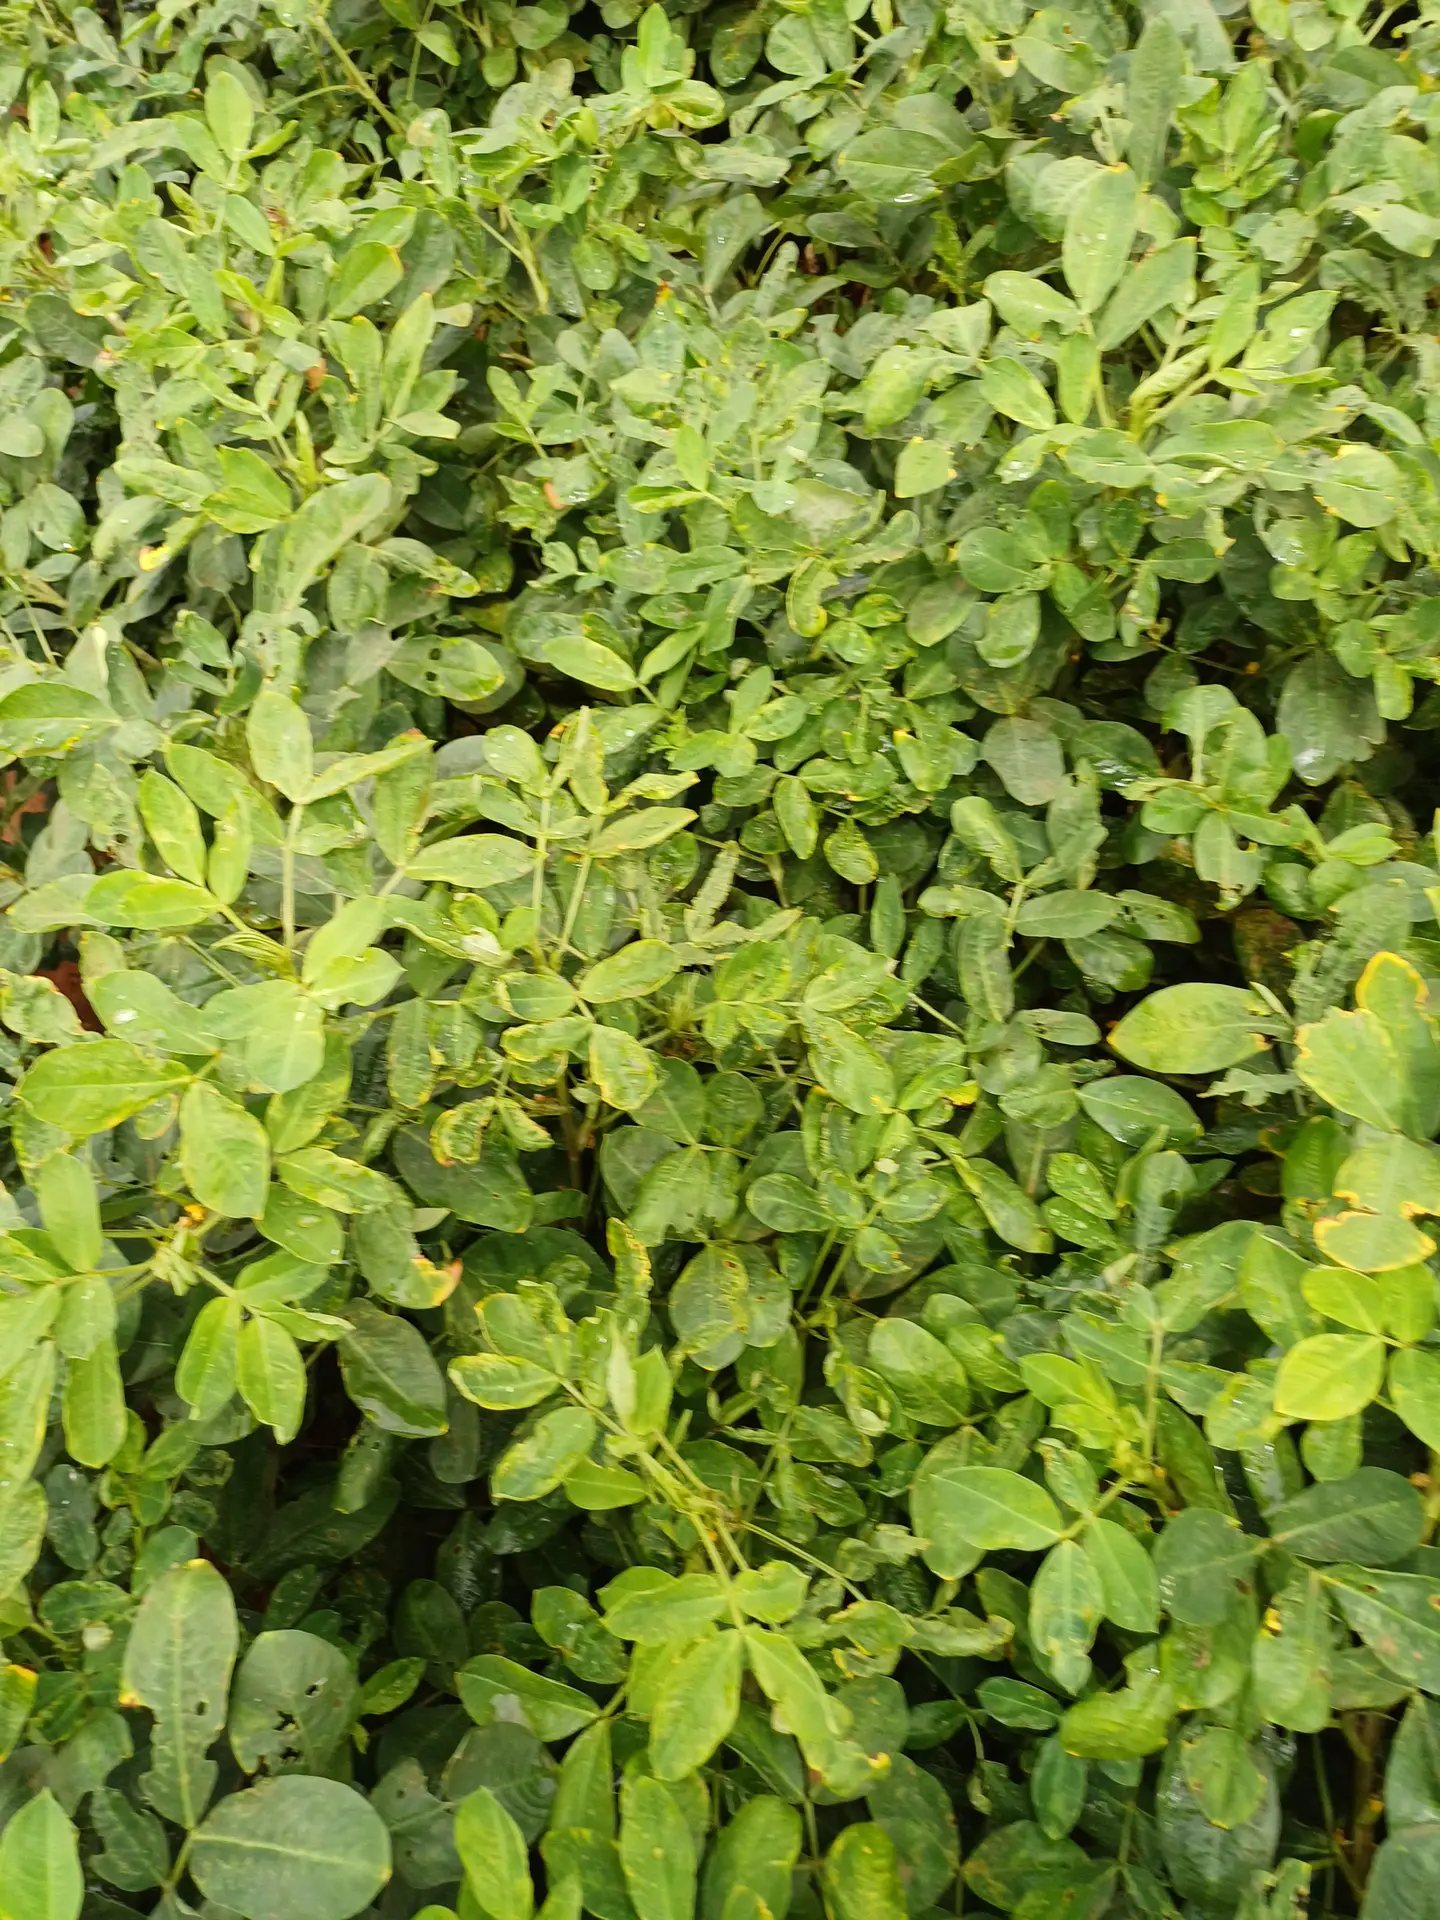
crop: groundnut
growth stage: pegging
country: Kenya
